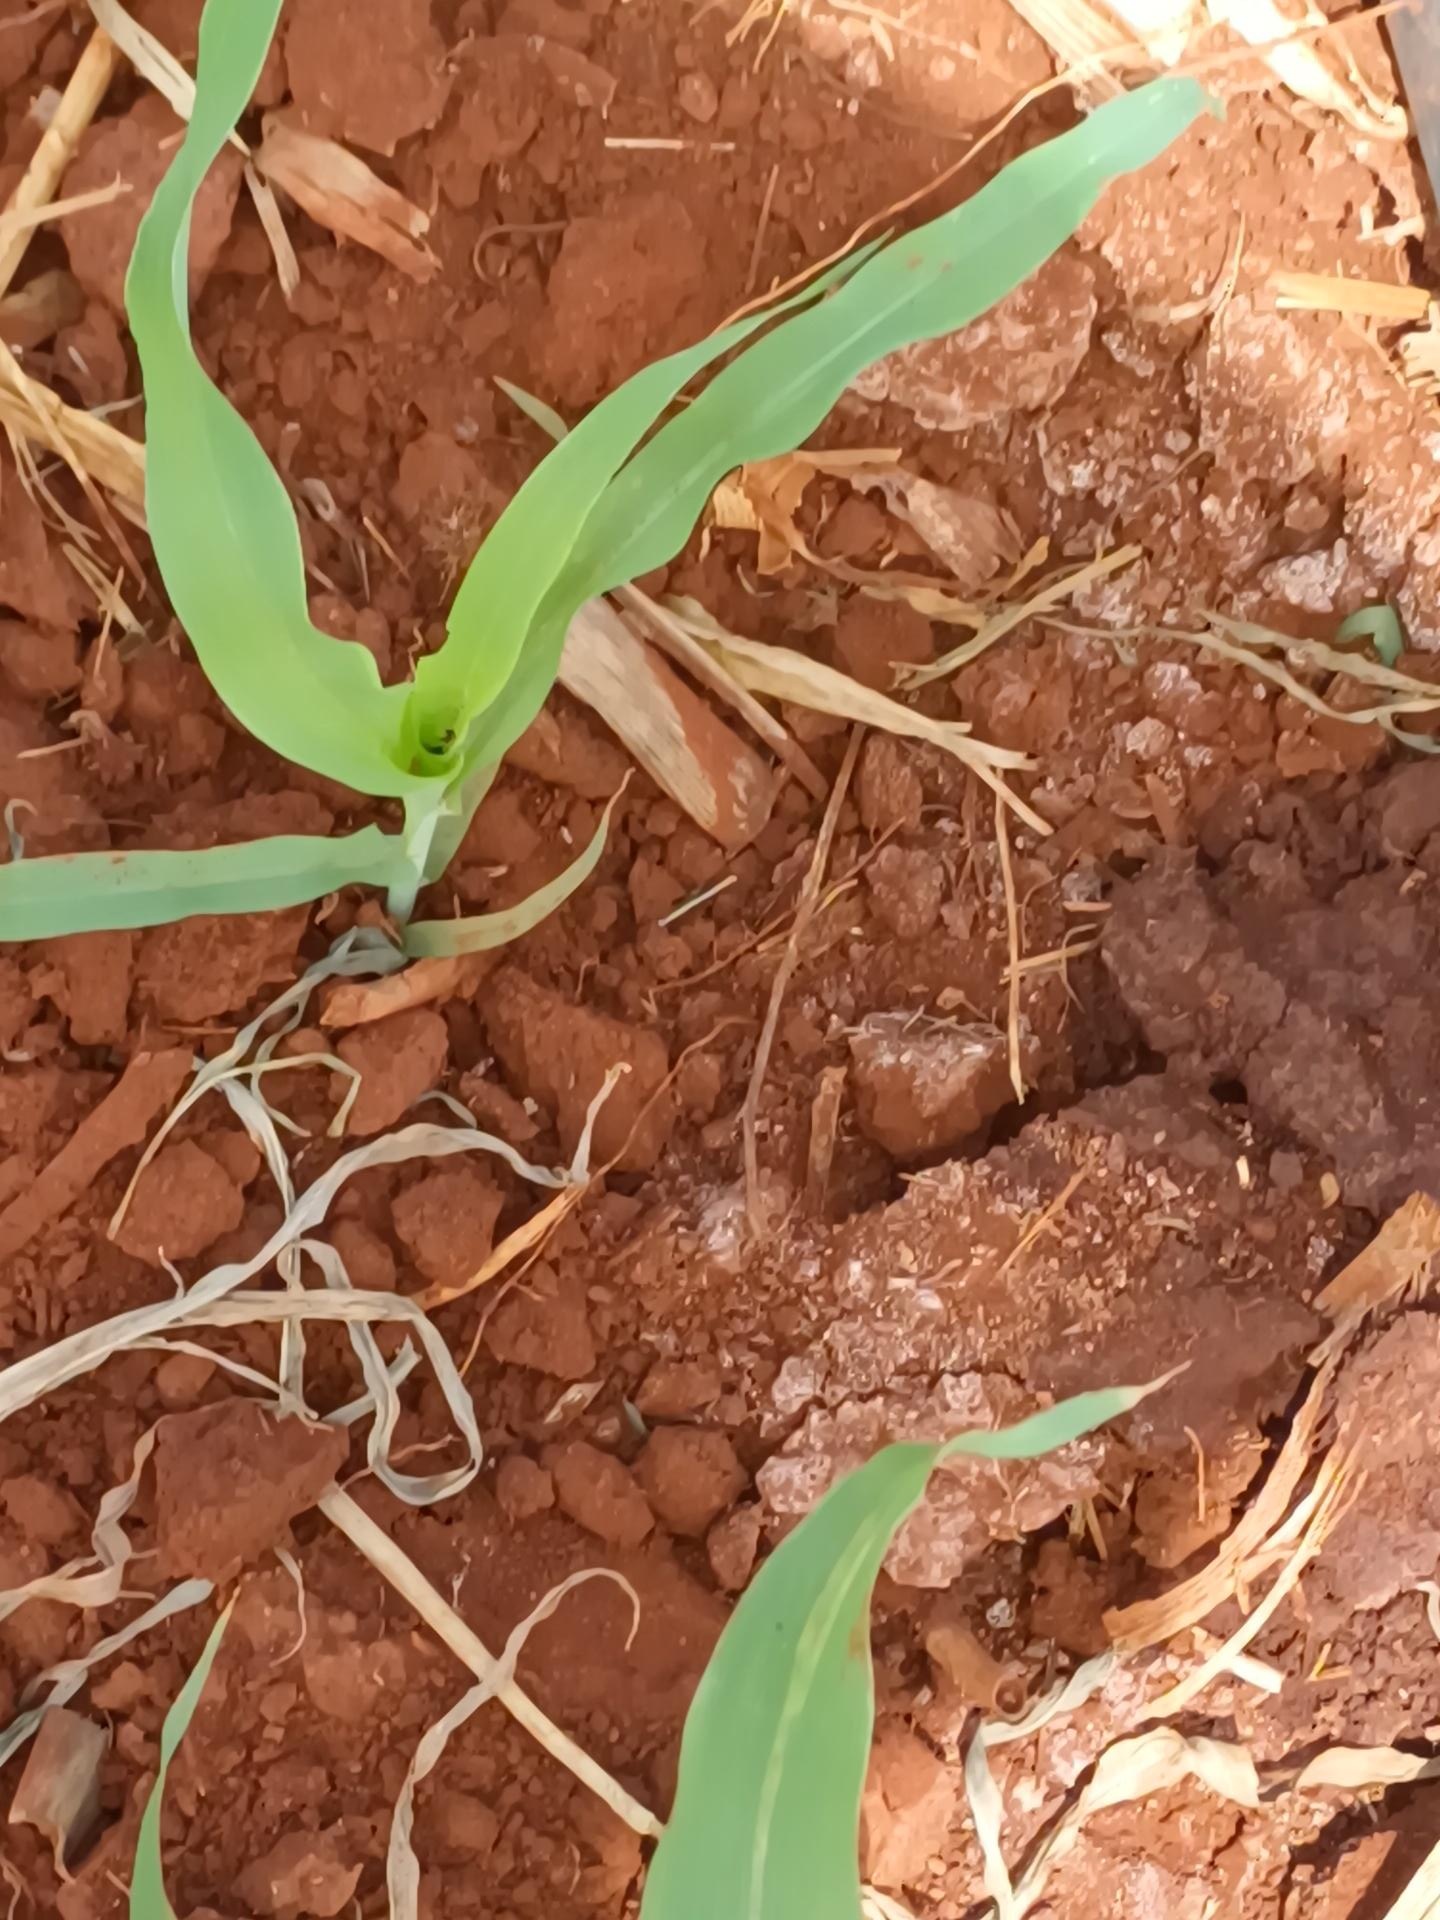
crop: sorghum
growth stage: vegetative
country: Kenya
